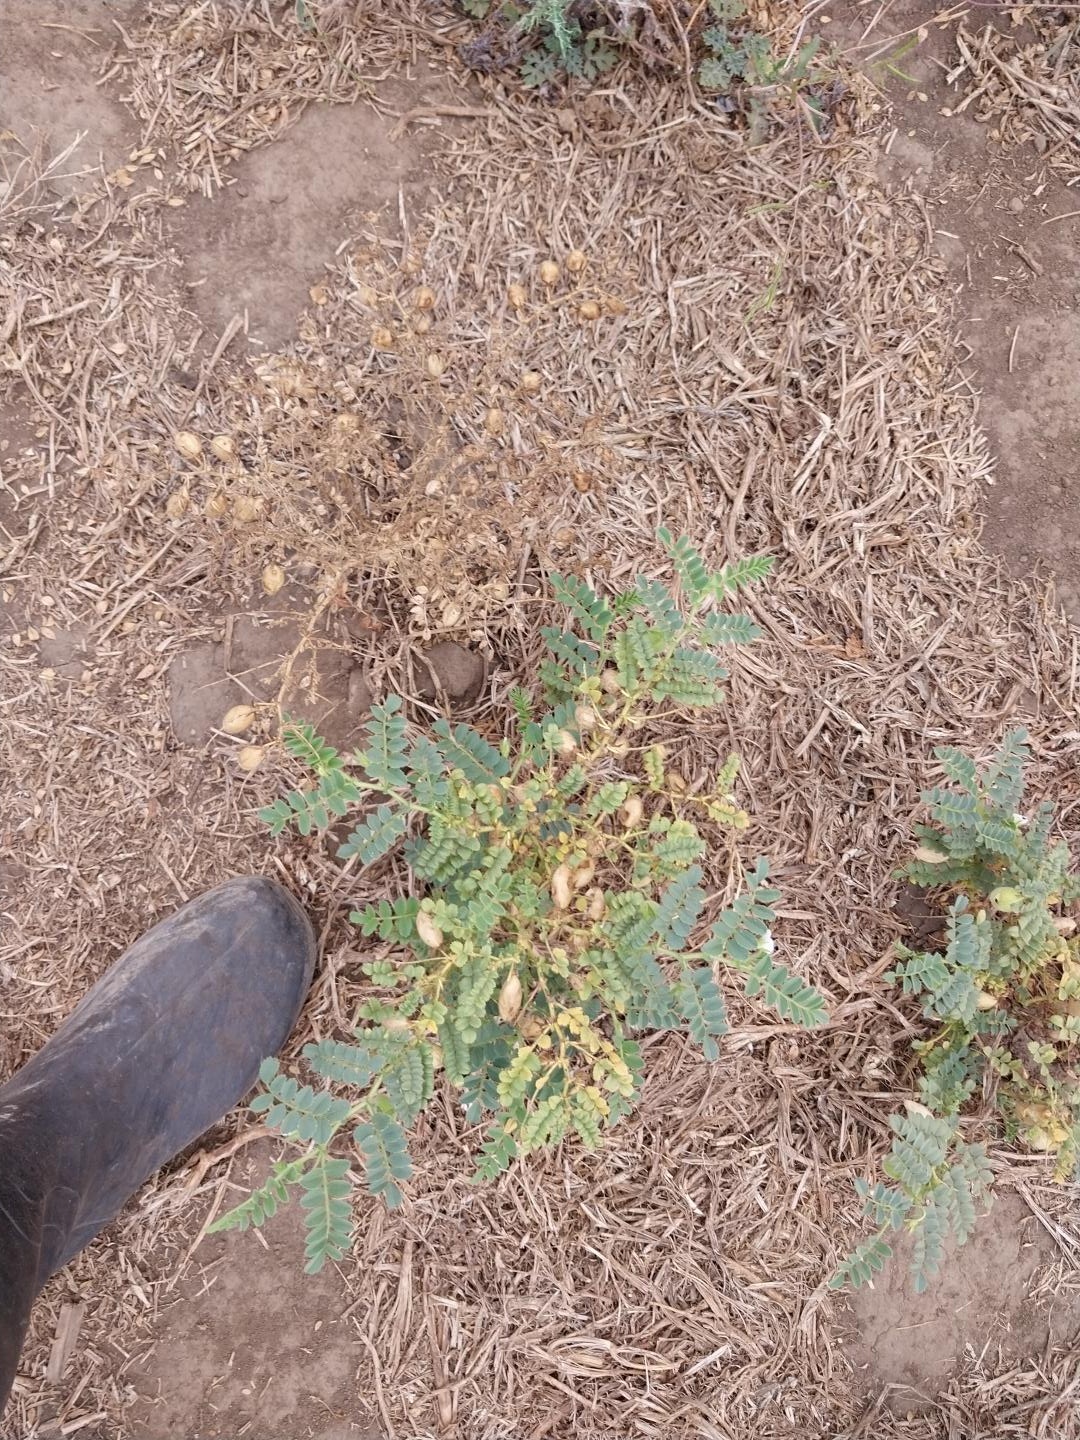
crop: chickpea
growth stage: development pod
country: Tanzania
